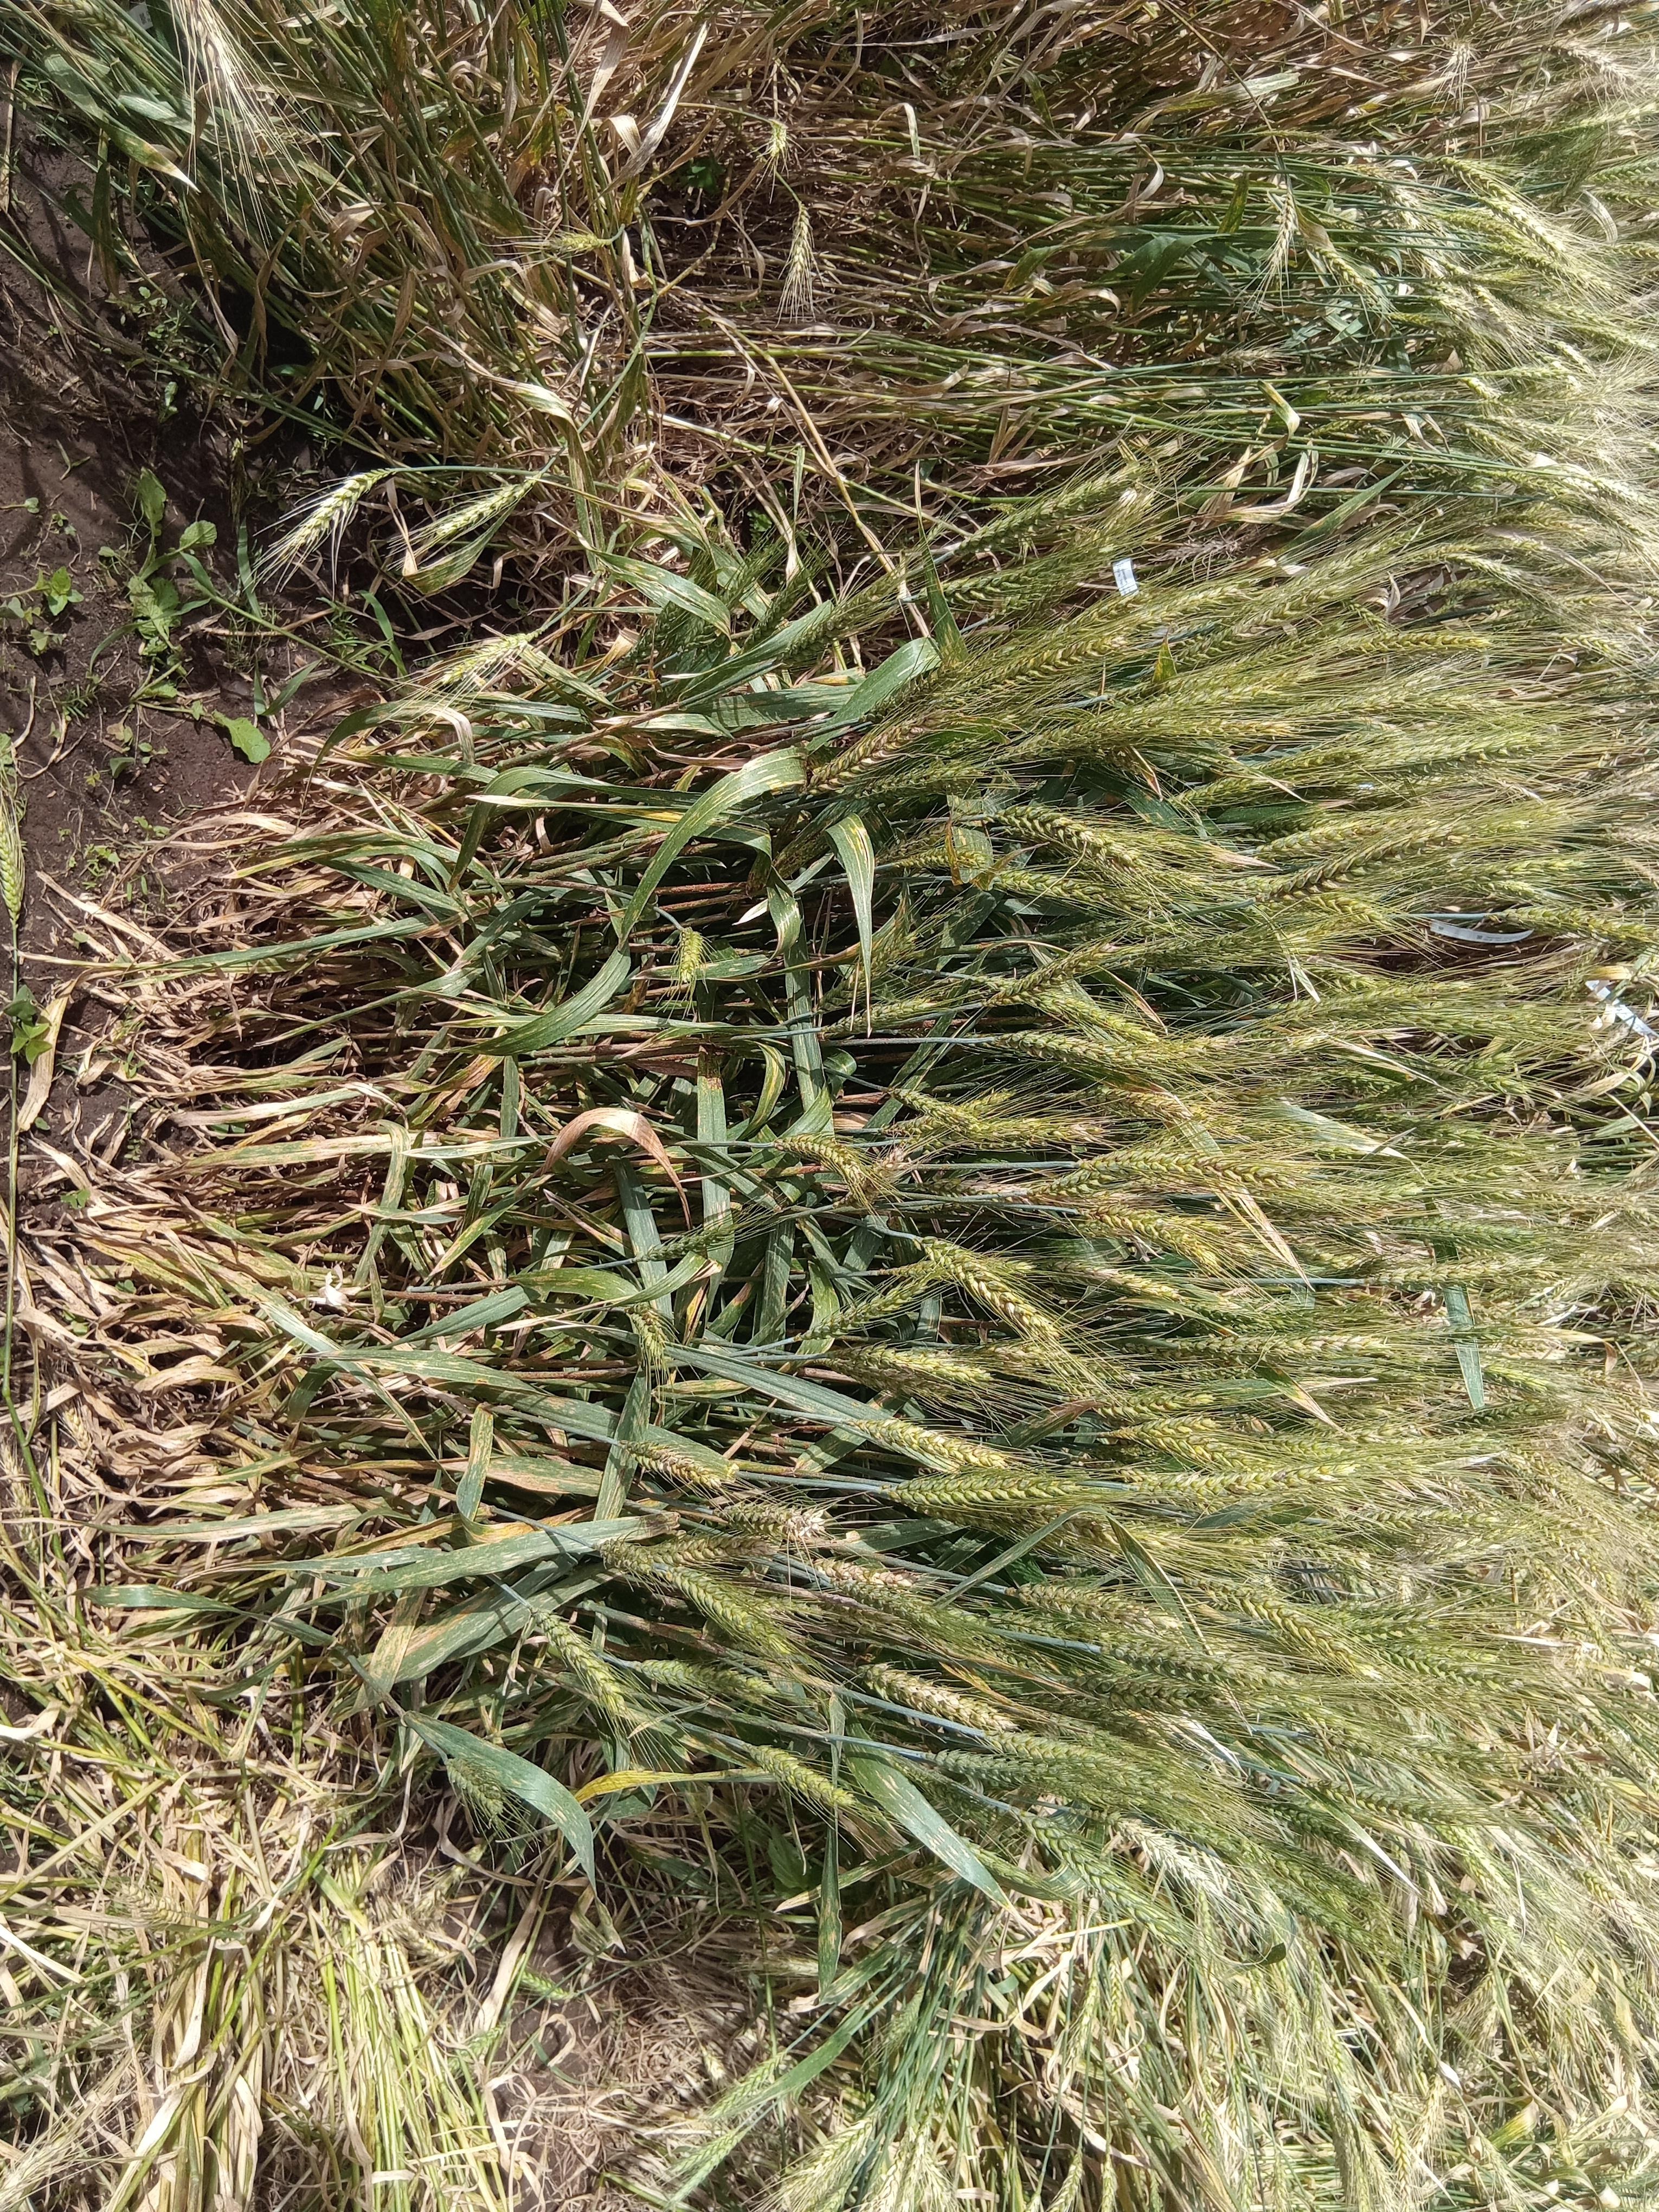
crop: wheat
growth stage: maturity
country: Kenya
